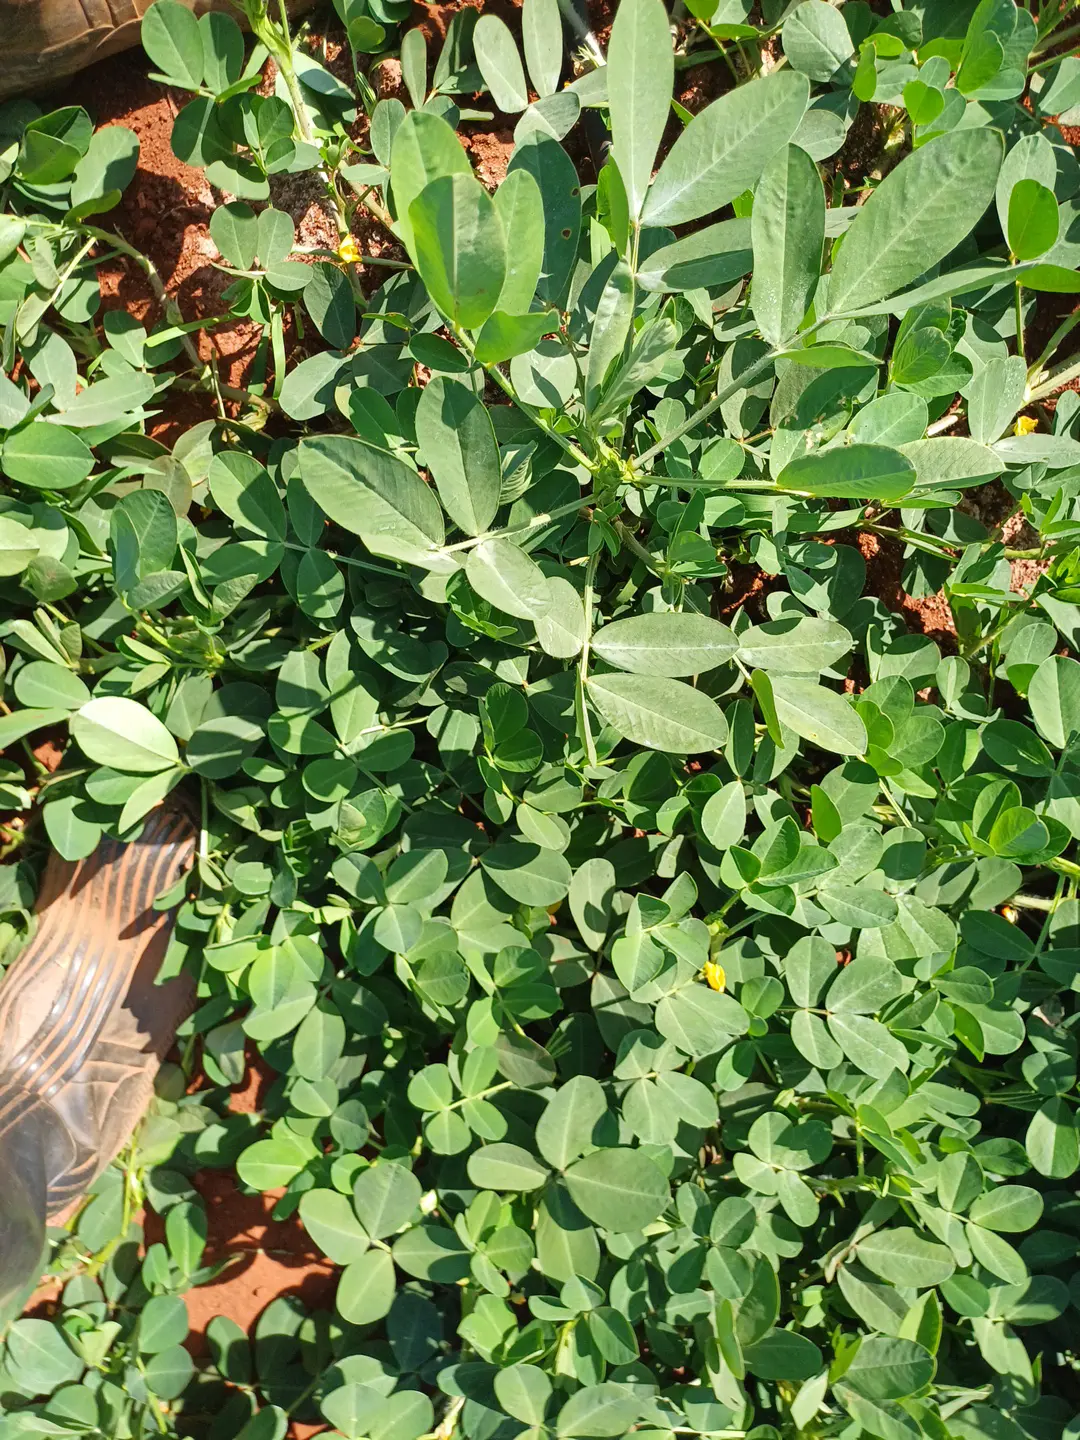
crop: groundnut
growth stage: flowering
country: Kenya
